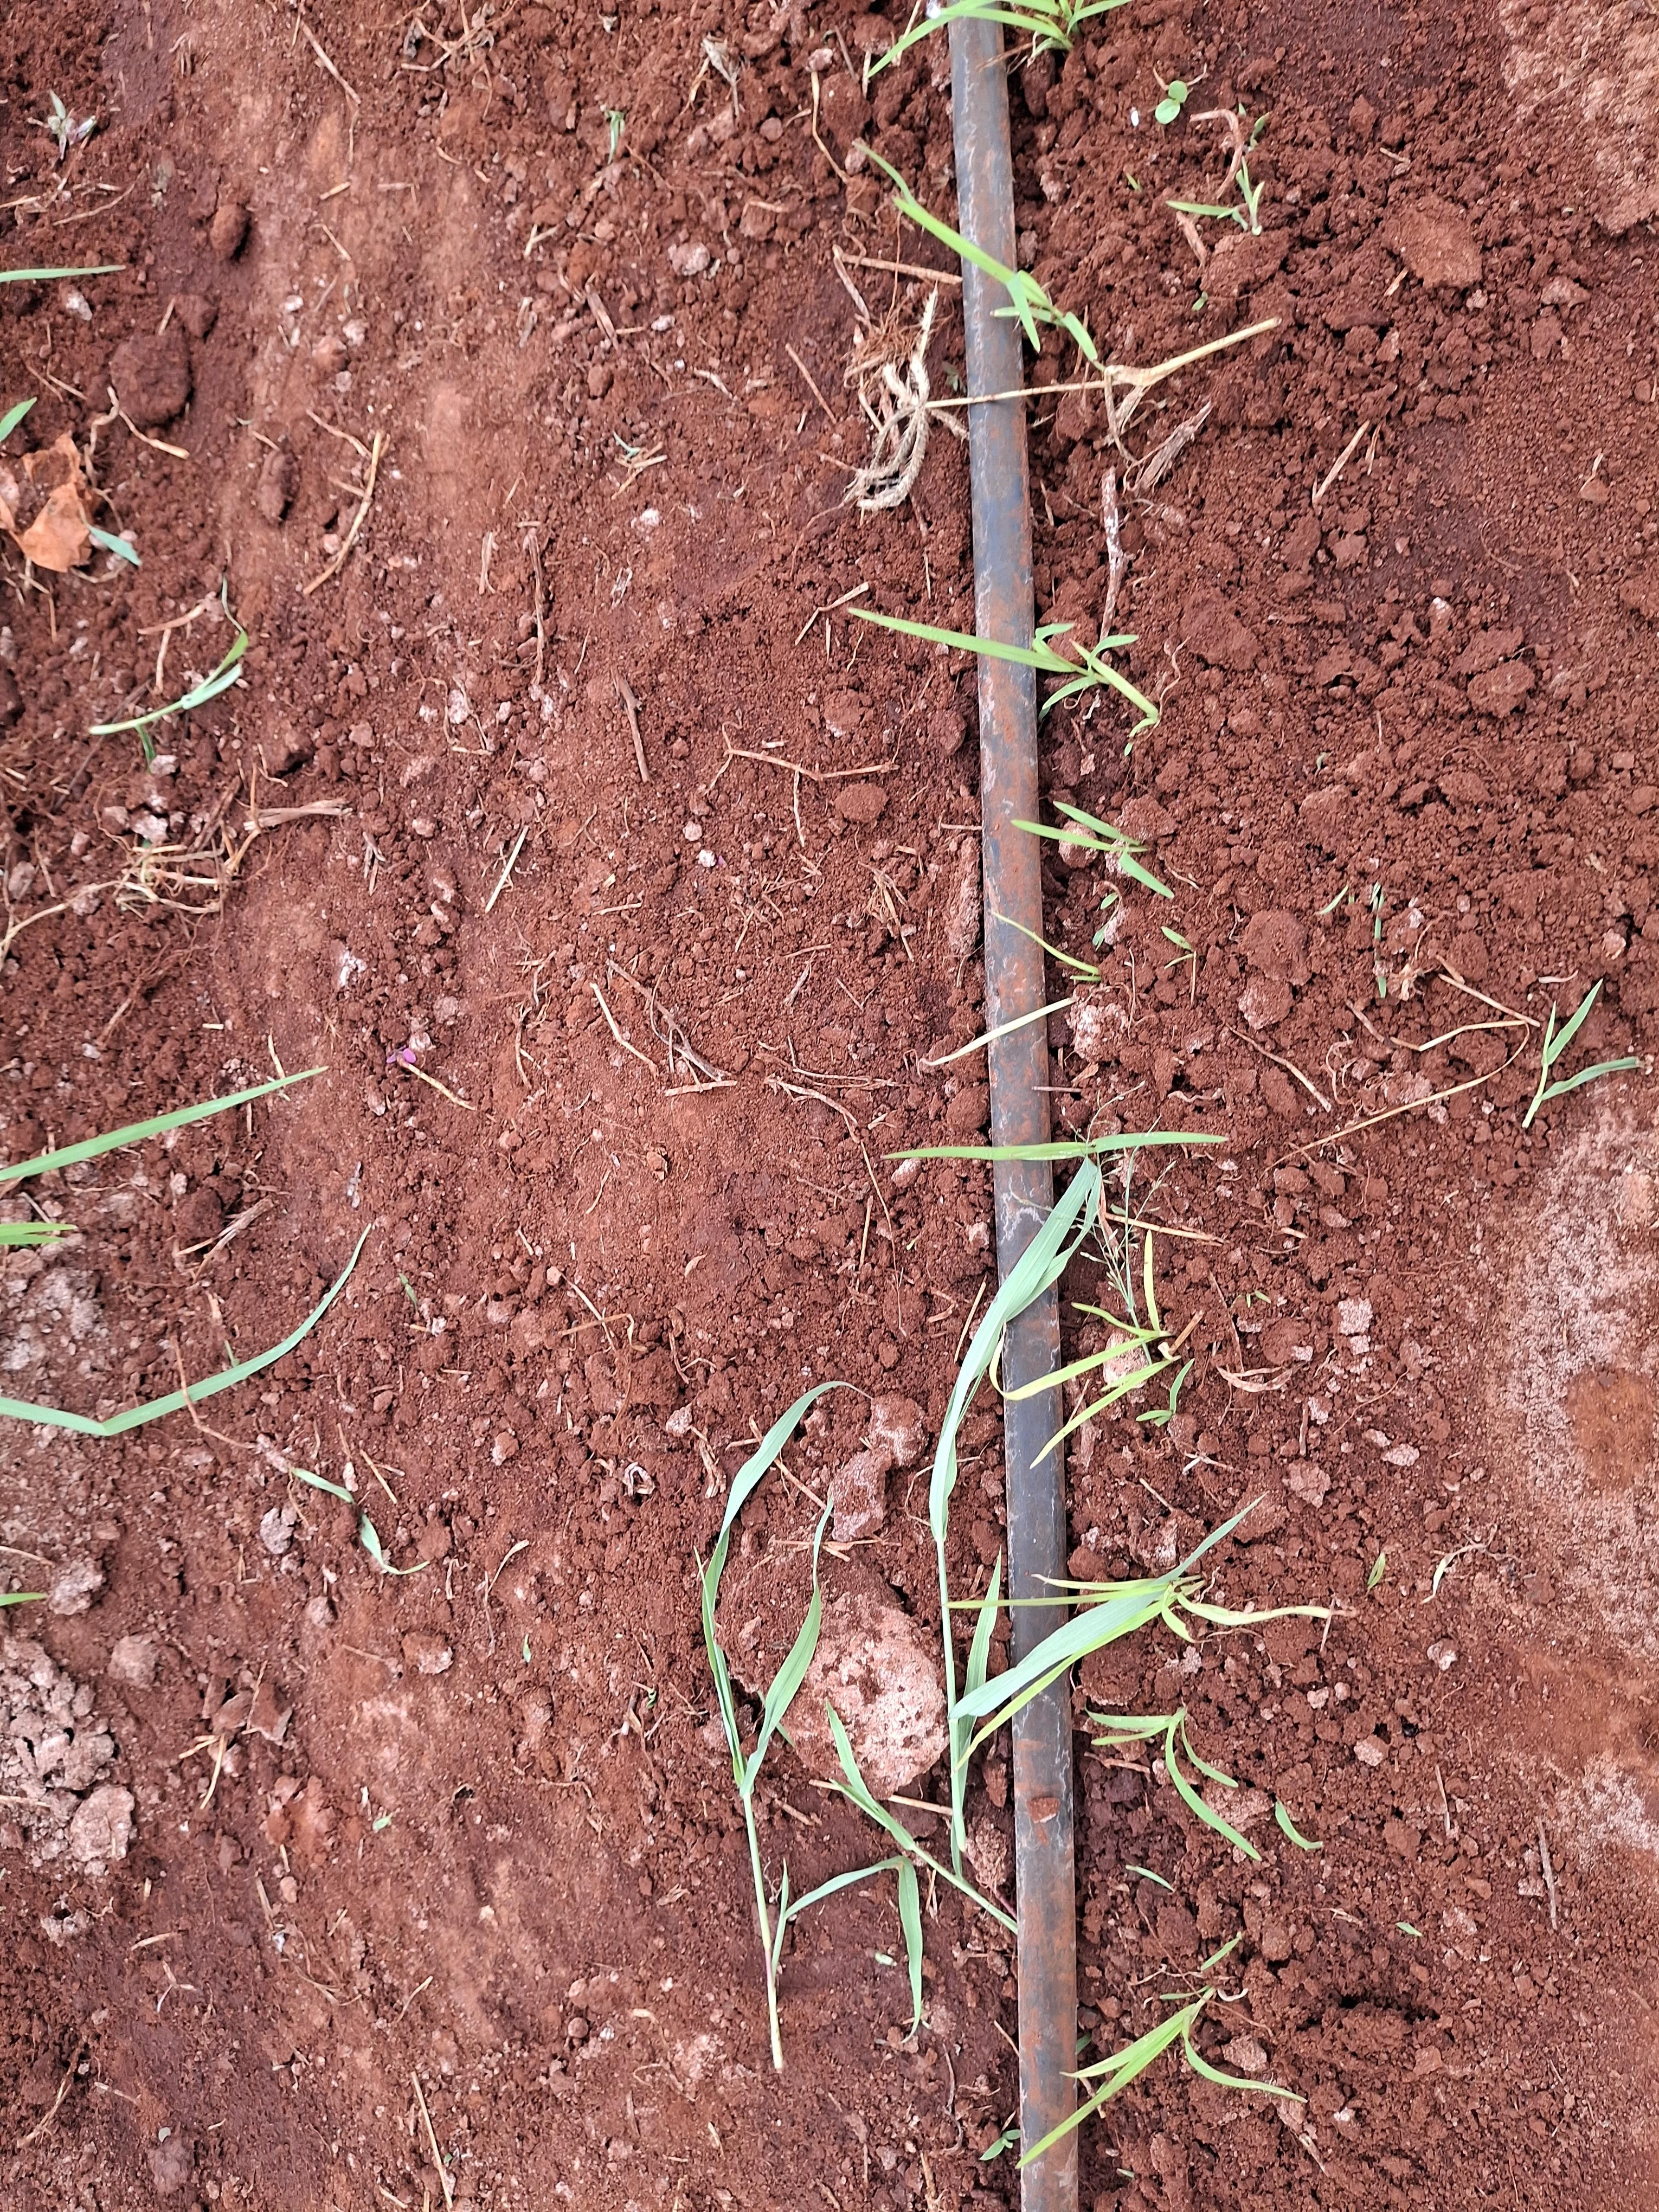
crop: finger millet
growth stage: vegetative
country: Kenya
